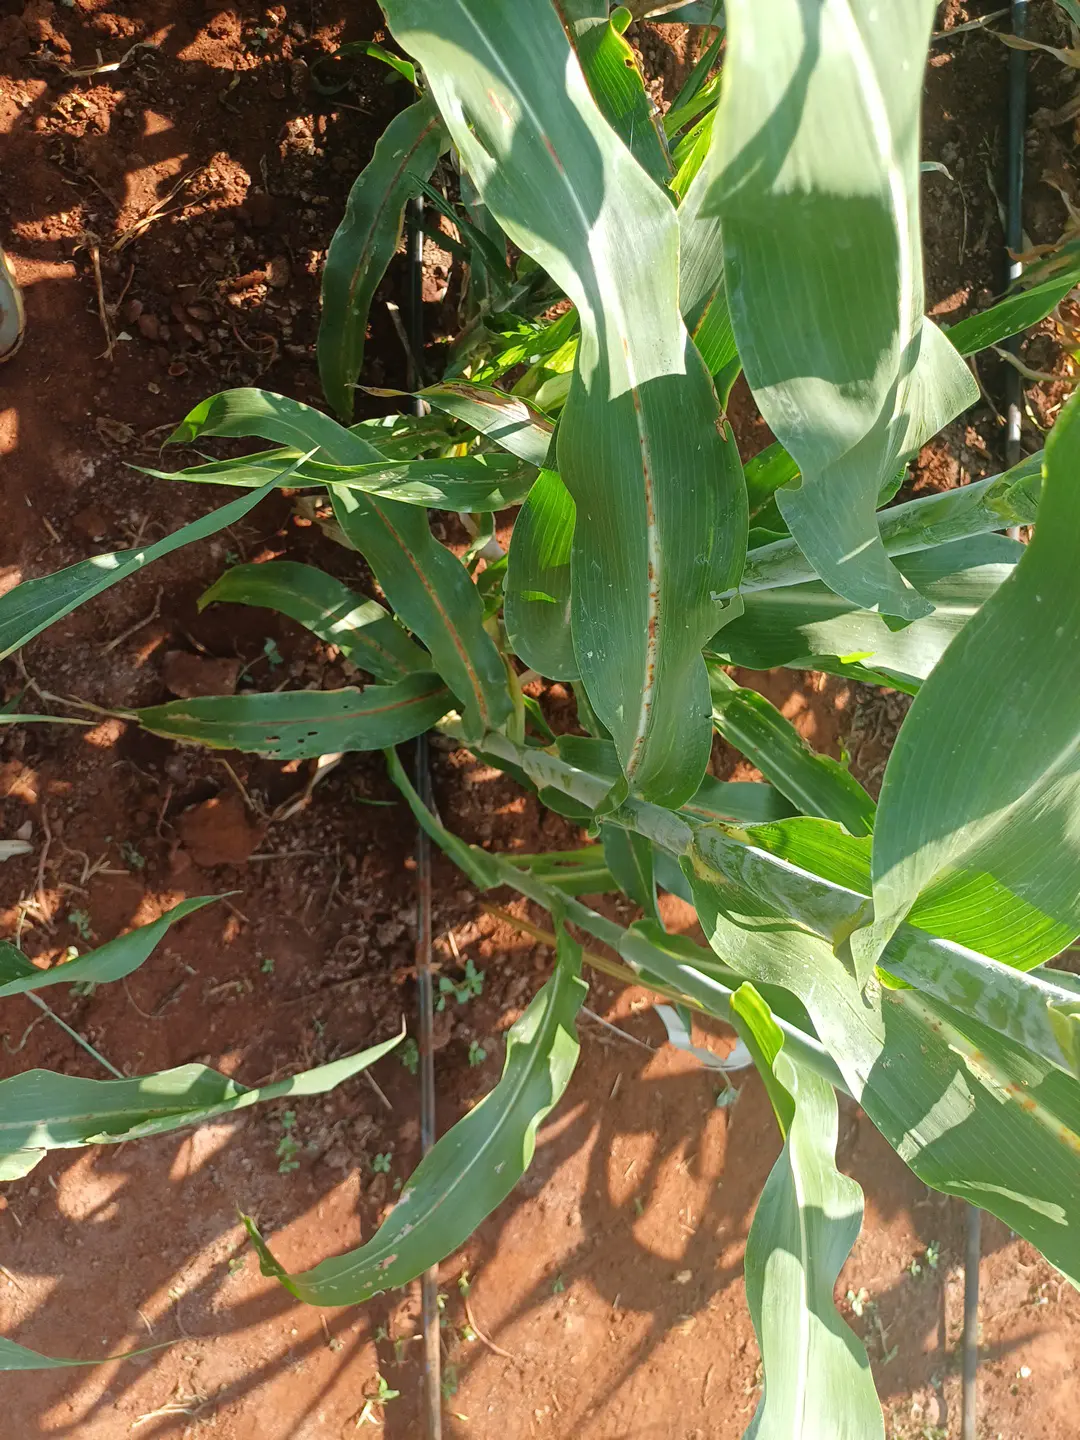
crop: sorghum
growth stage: heading tuber
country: Kenya
